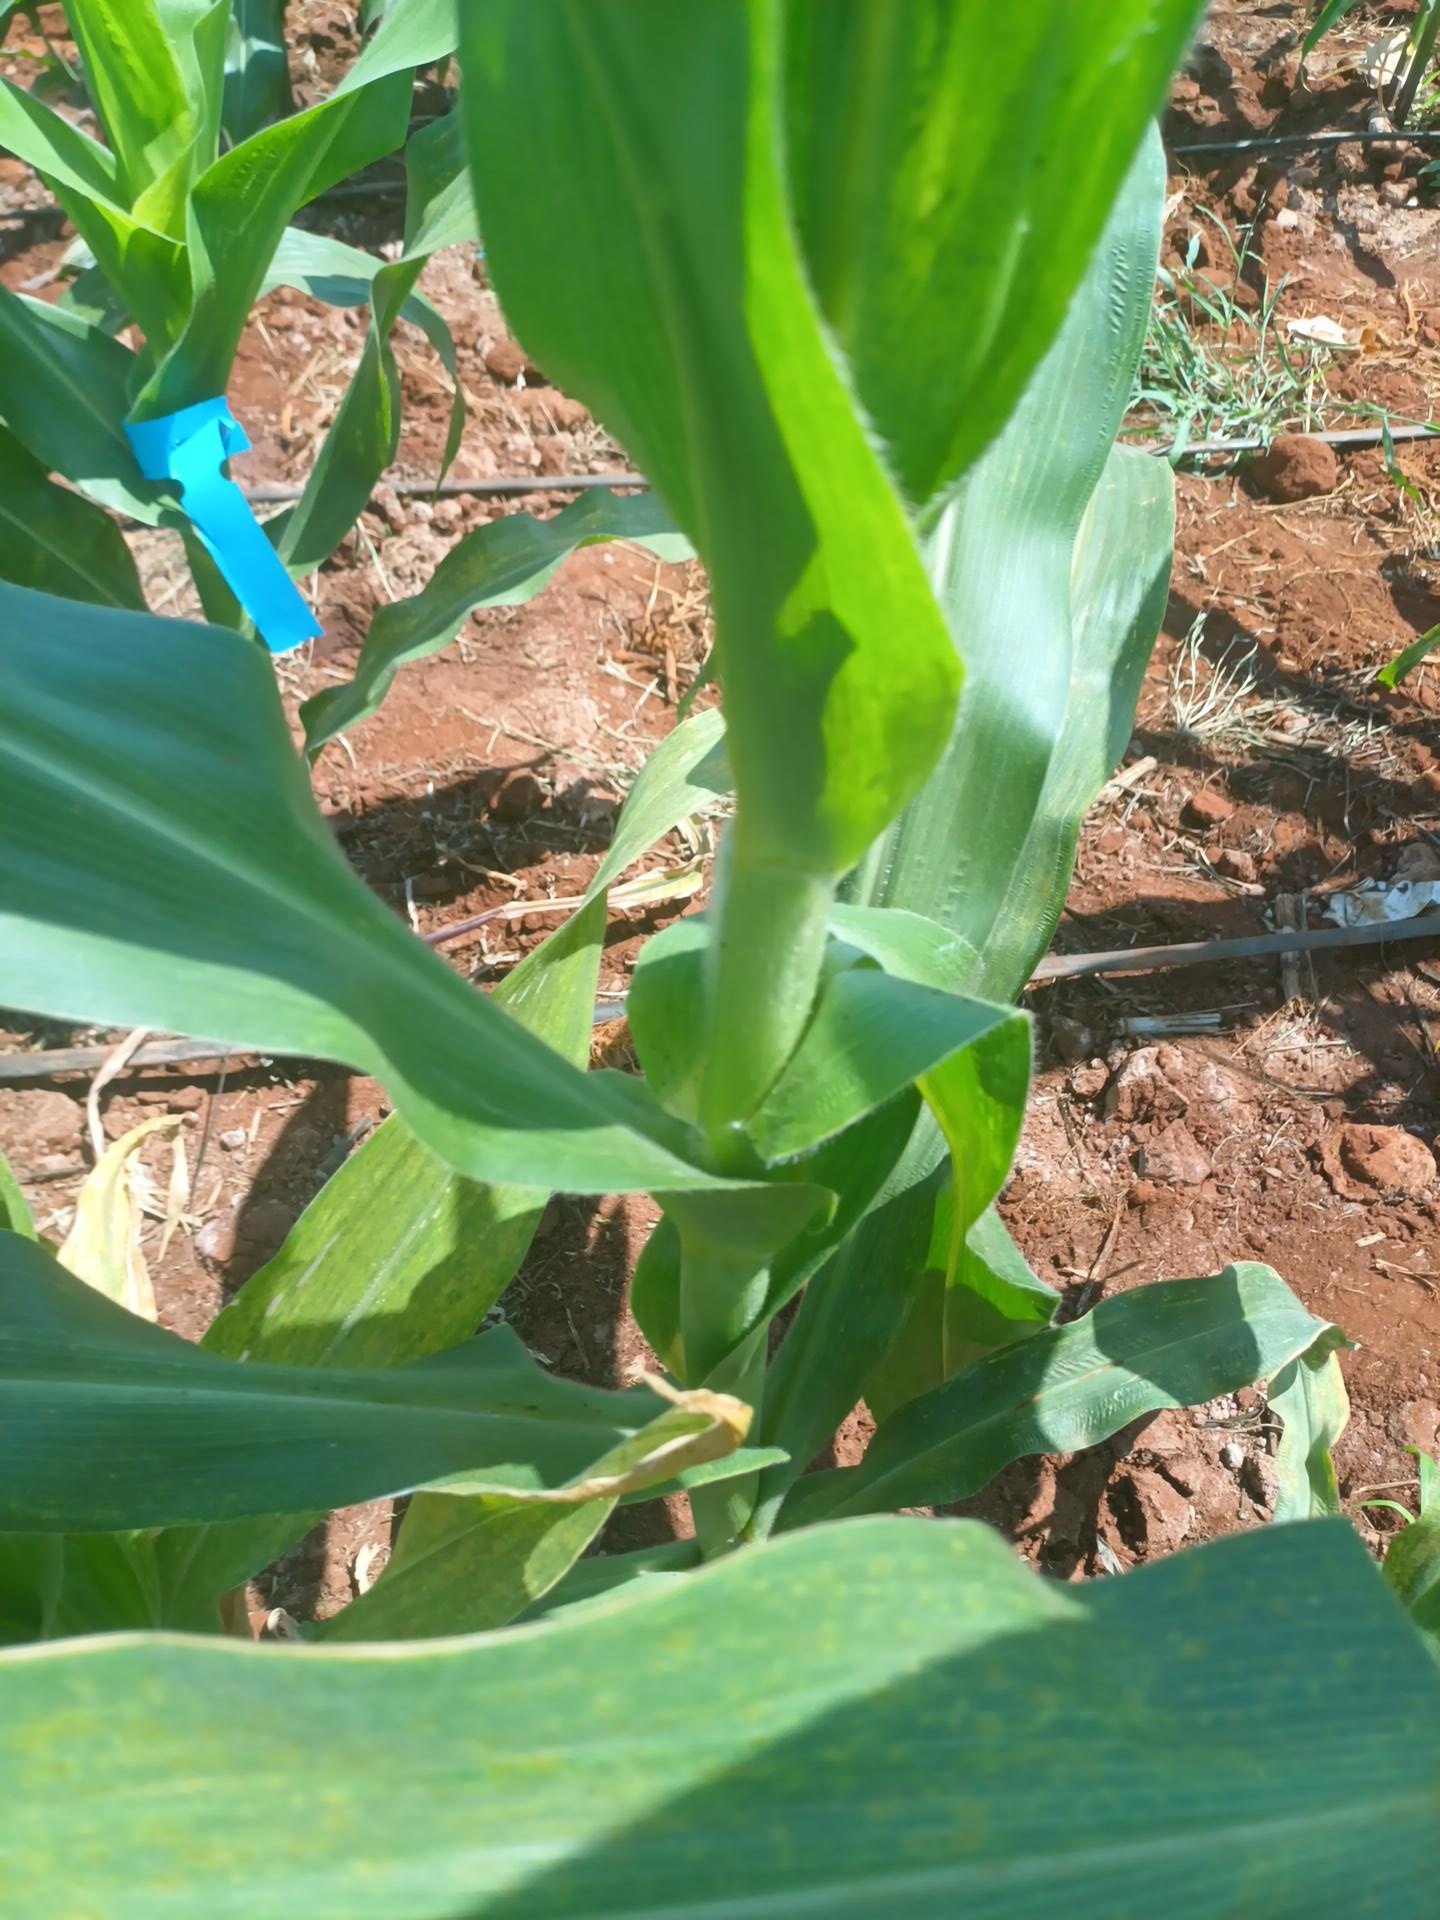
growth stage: vegetative
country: Kenya
